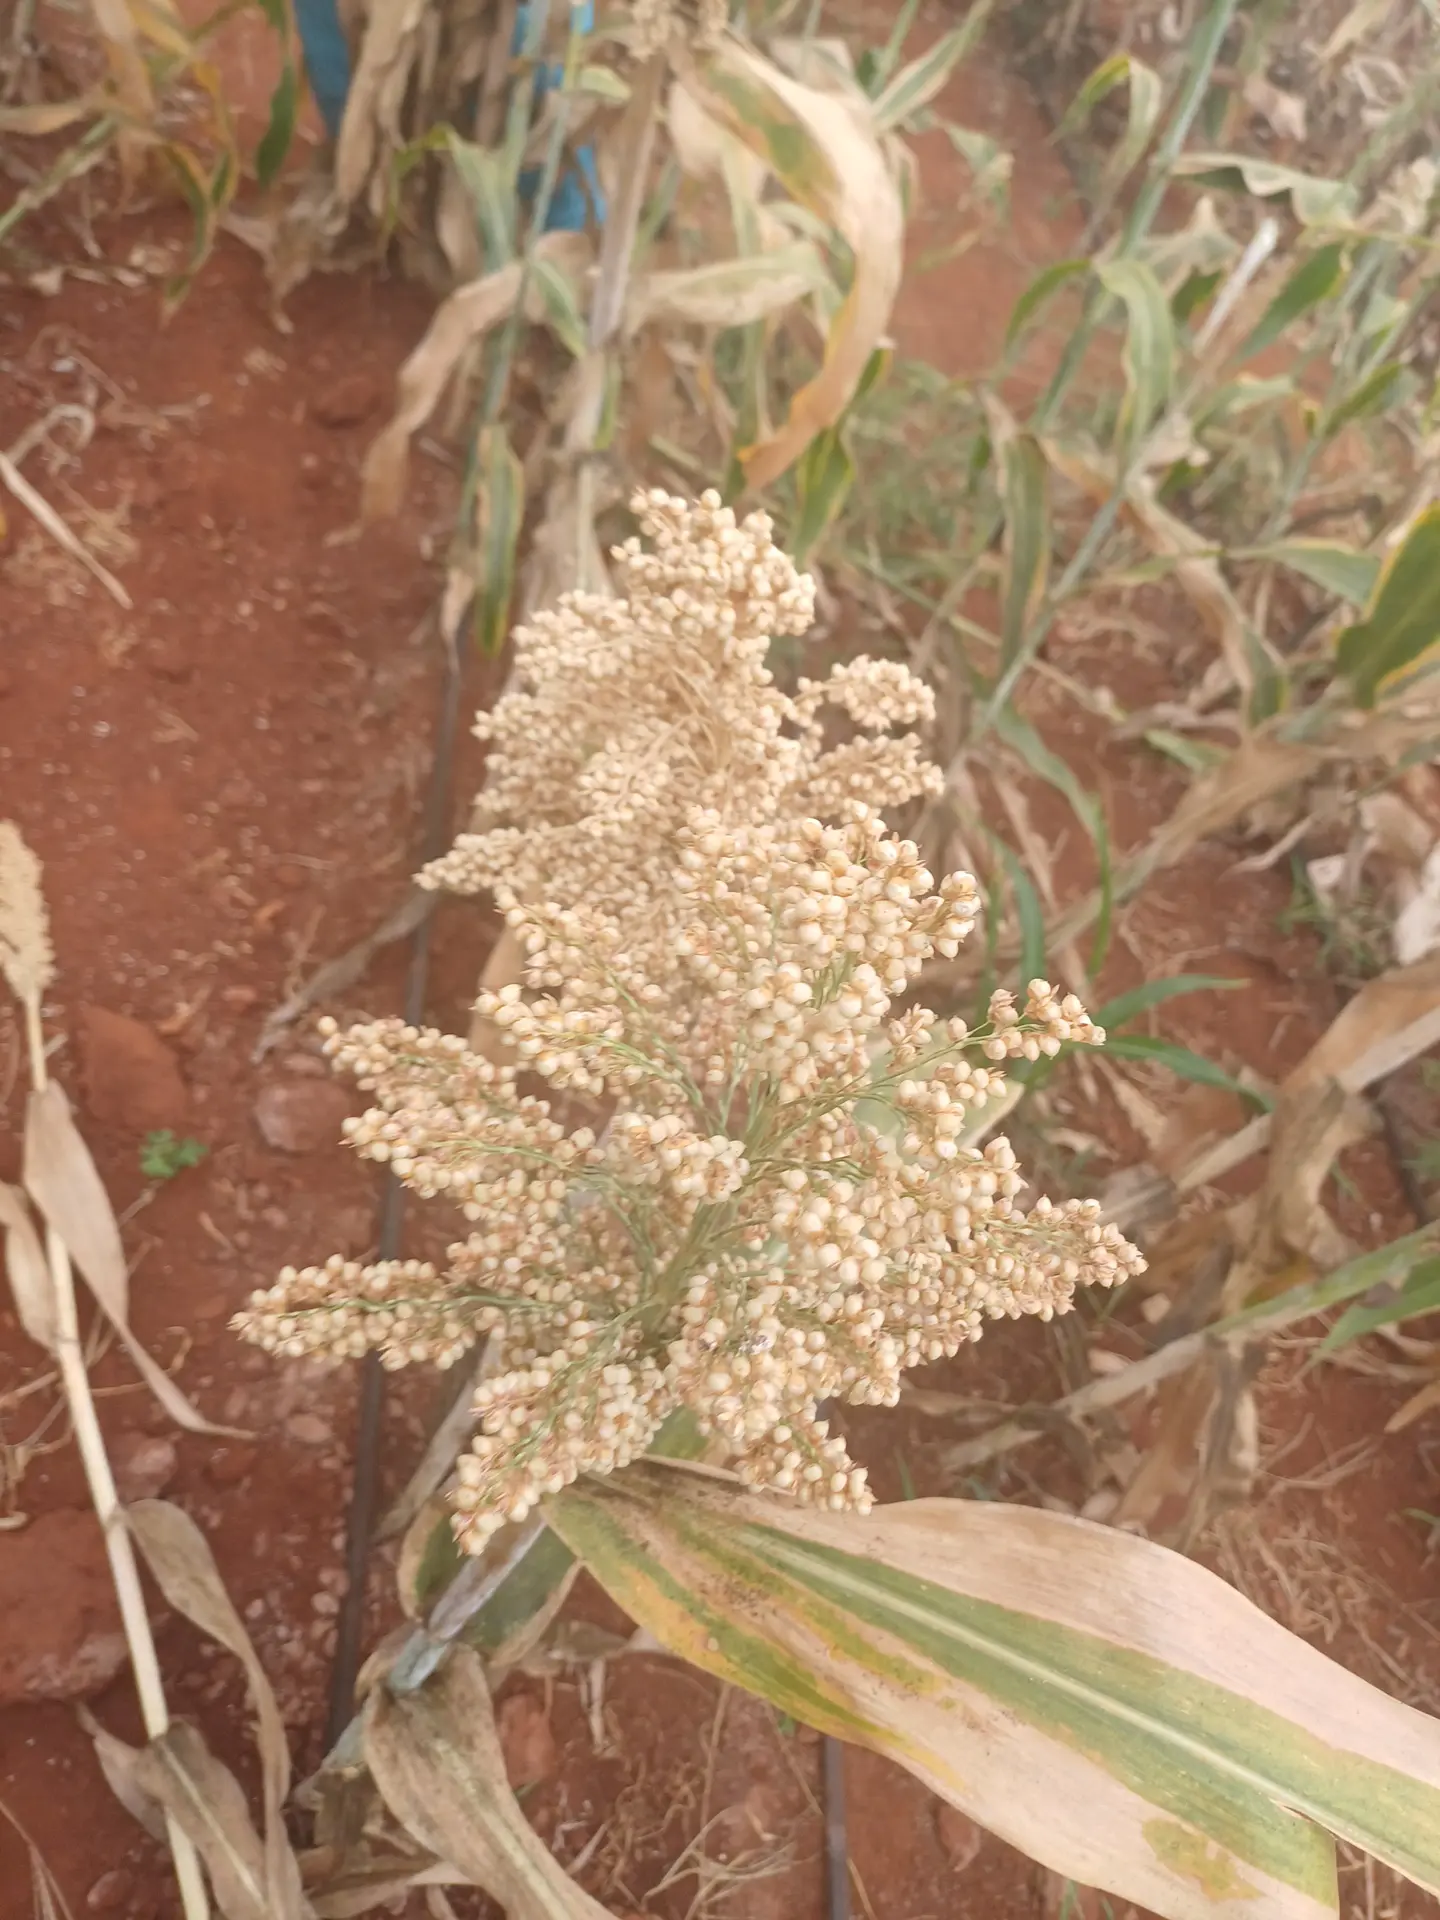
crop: sorghum
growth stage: maturity
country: Kenya
